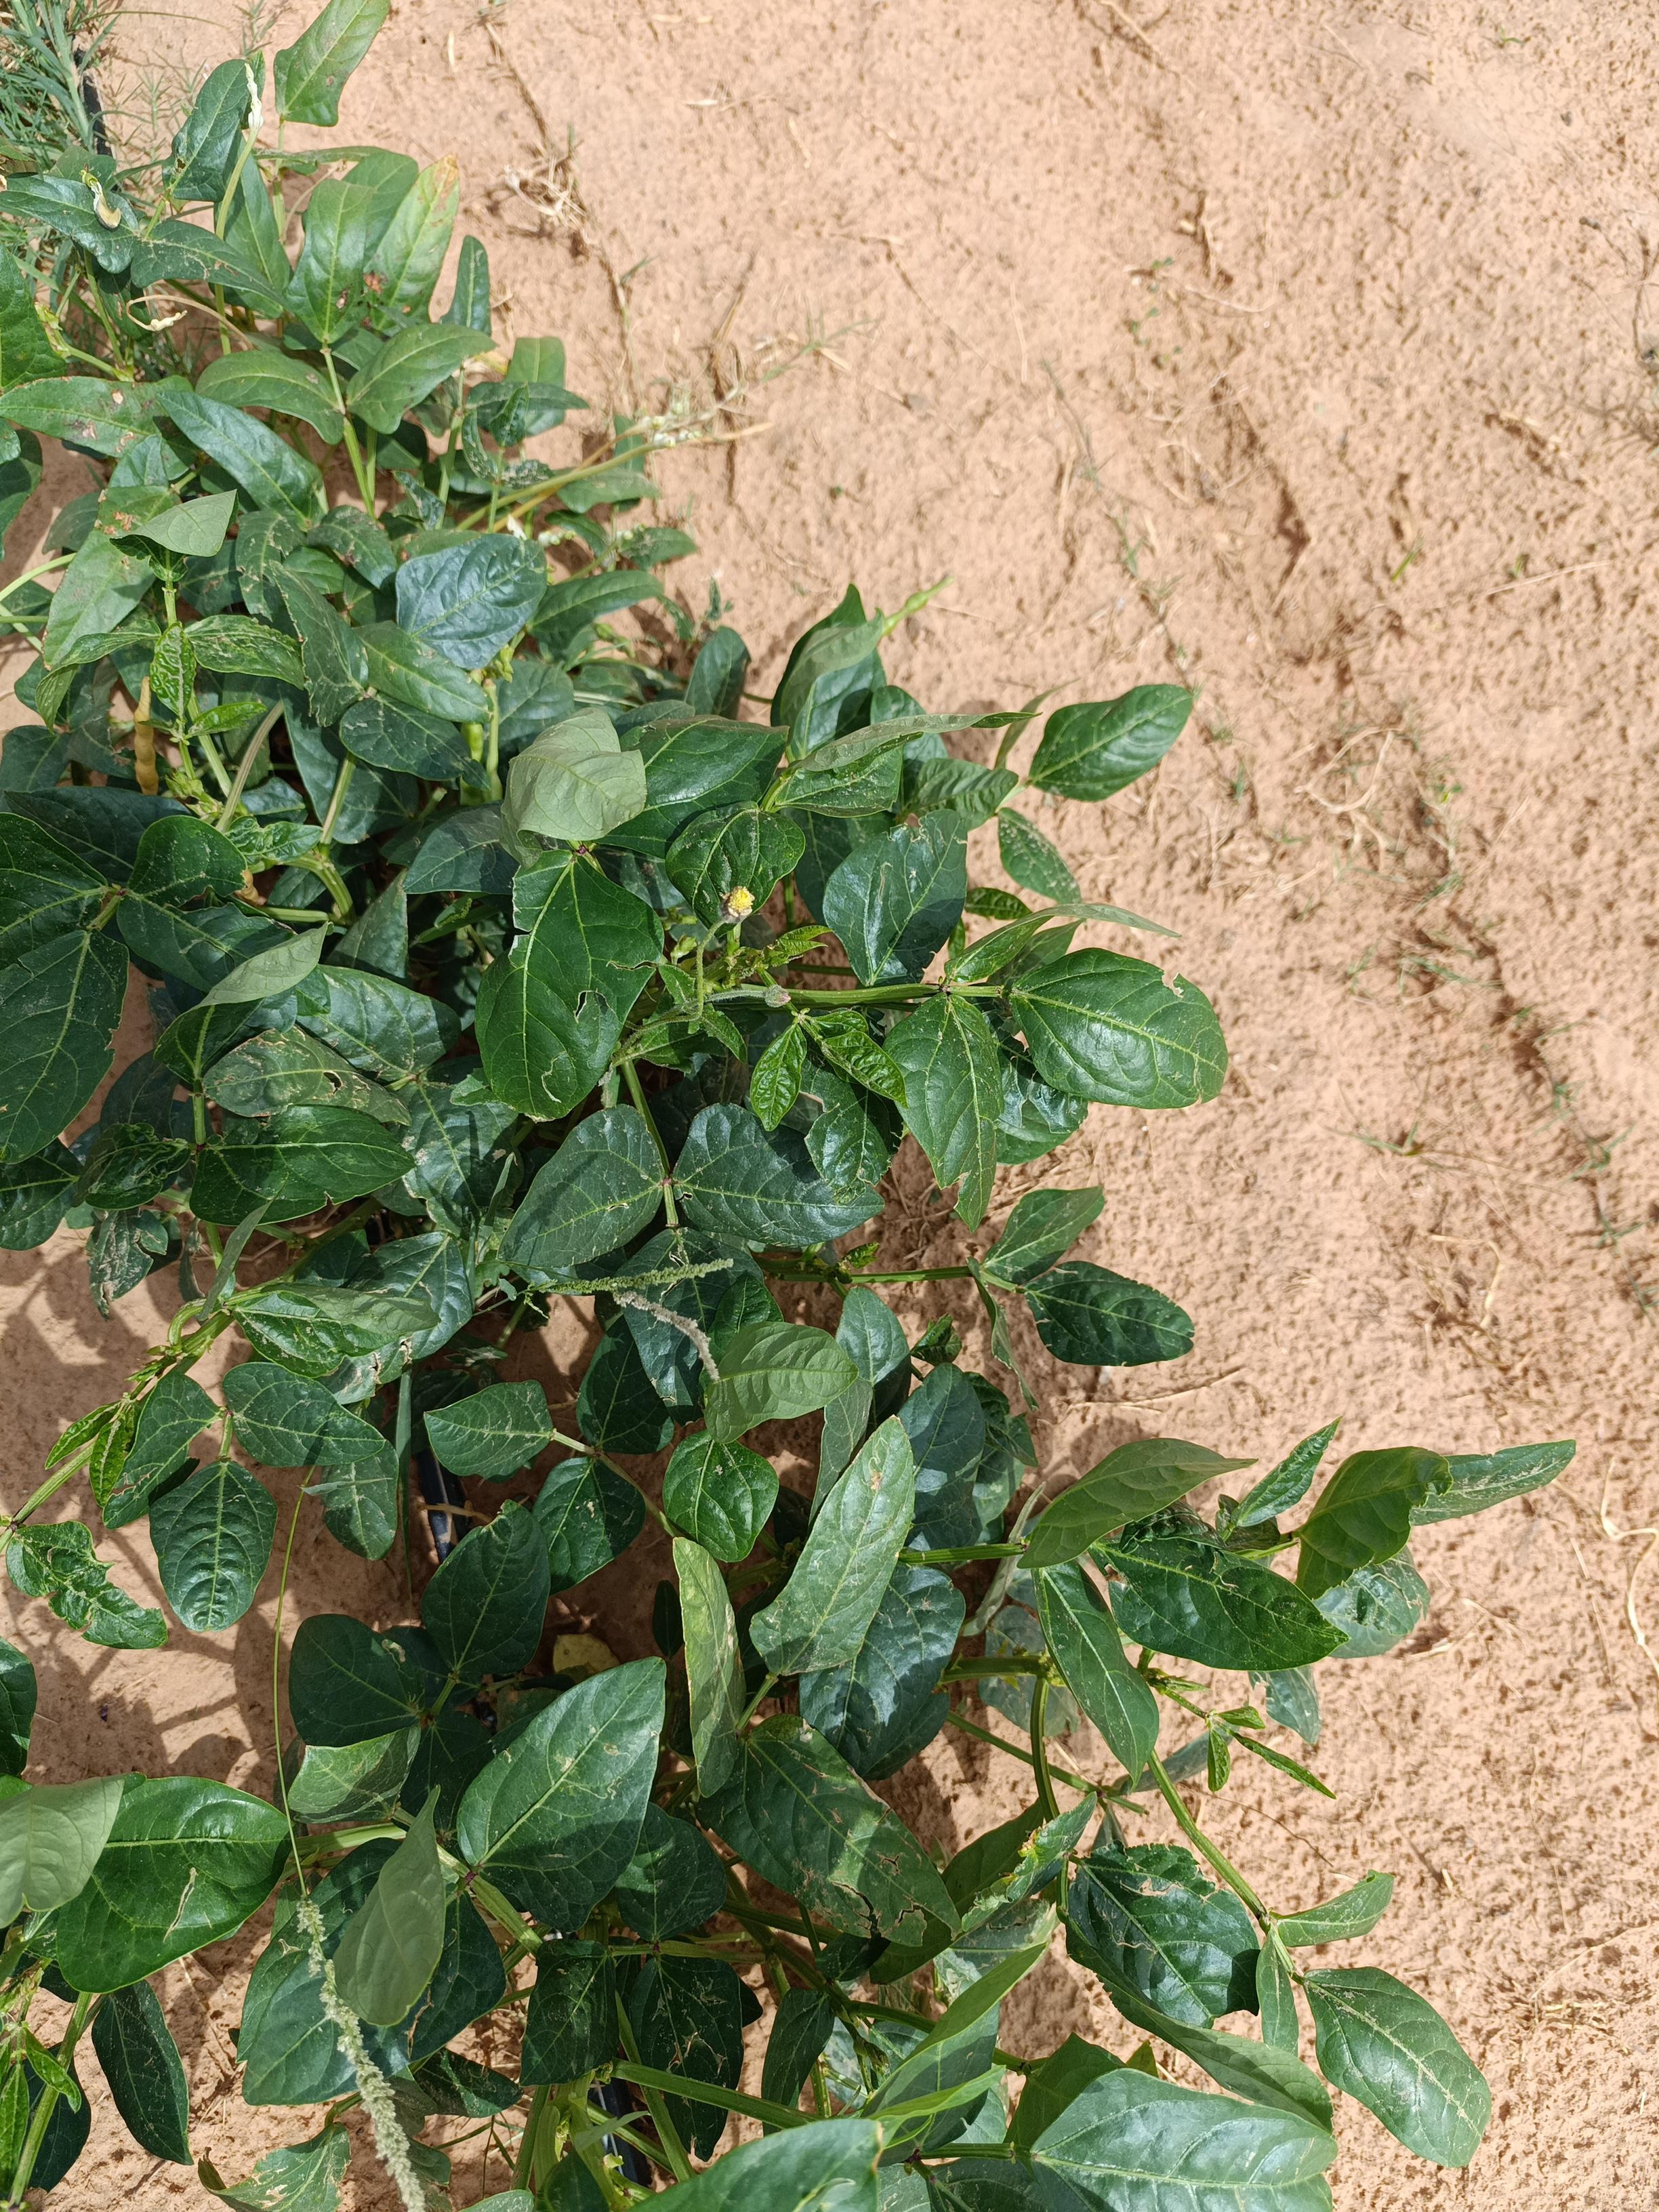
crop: cowpea
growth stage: vegetative
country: Nigeria
